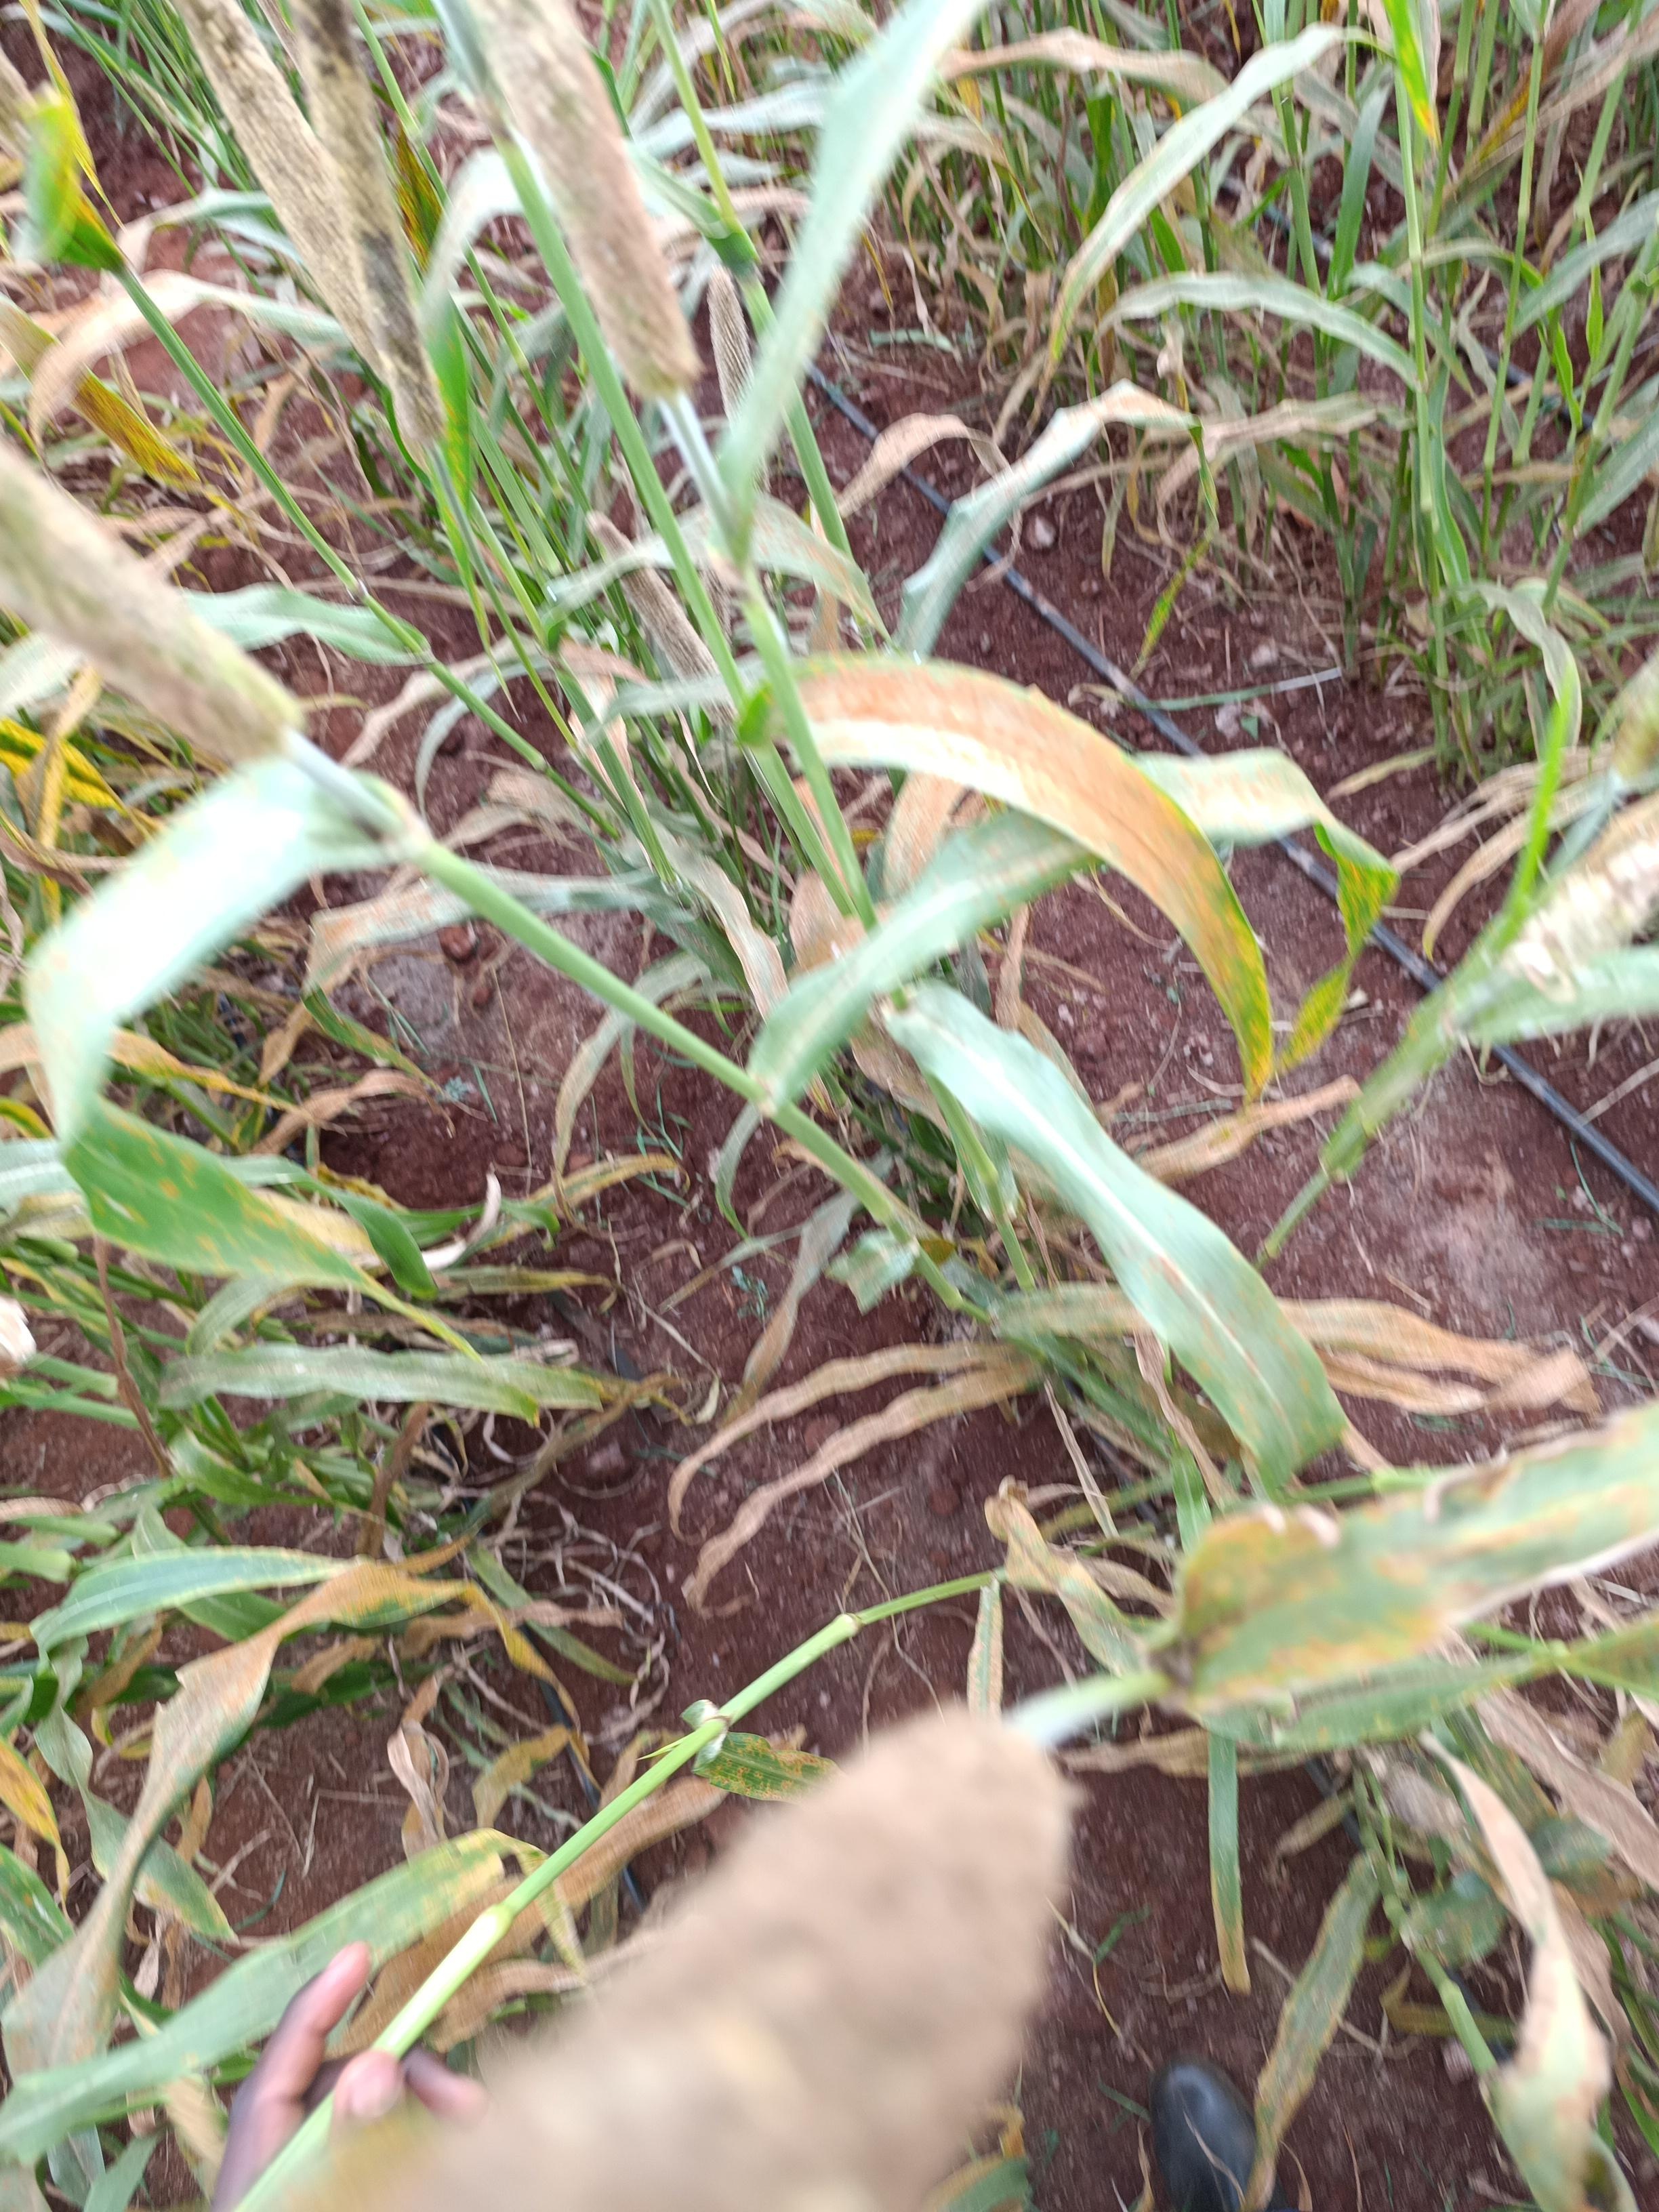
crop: pearl millet
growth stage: filling grain
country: Kenya
